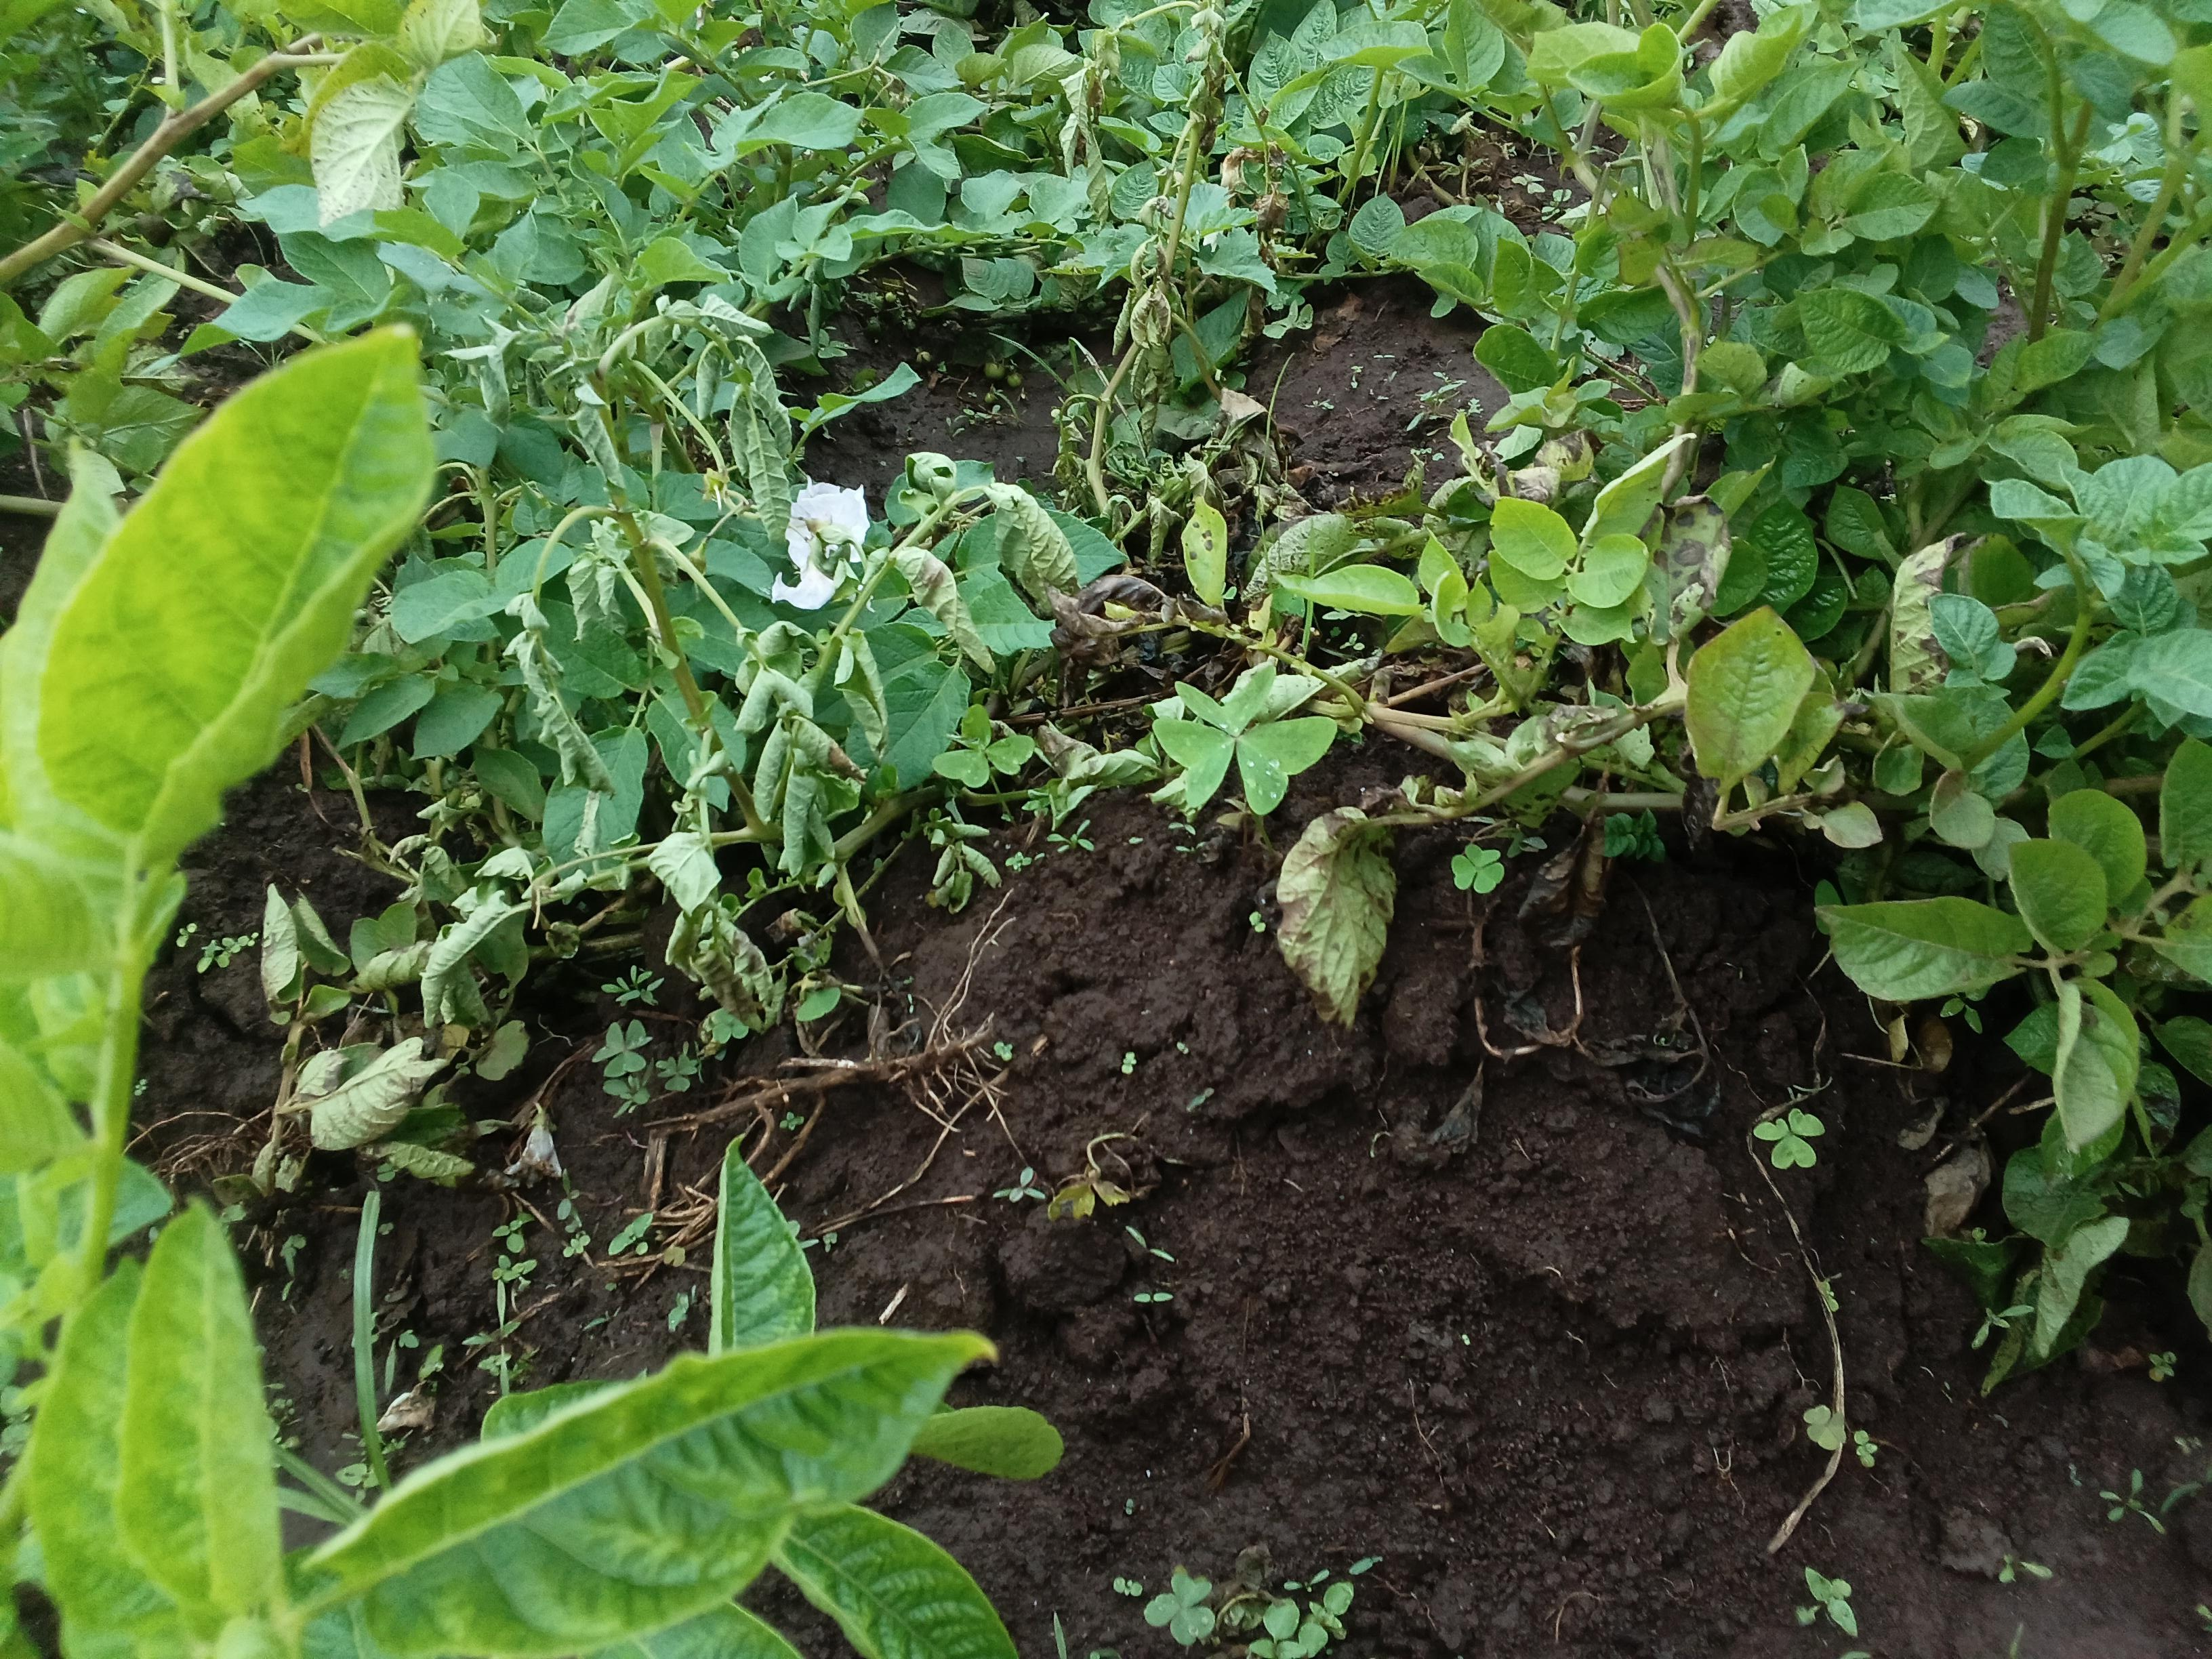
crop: potato
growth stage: vegetative
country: Kenya
